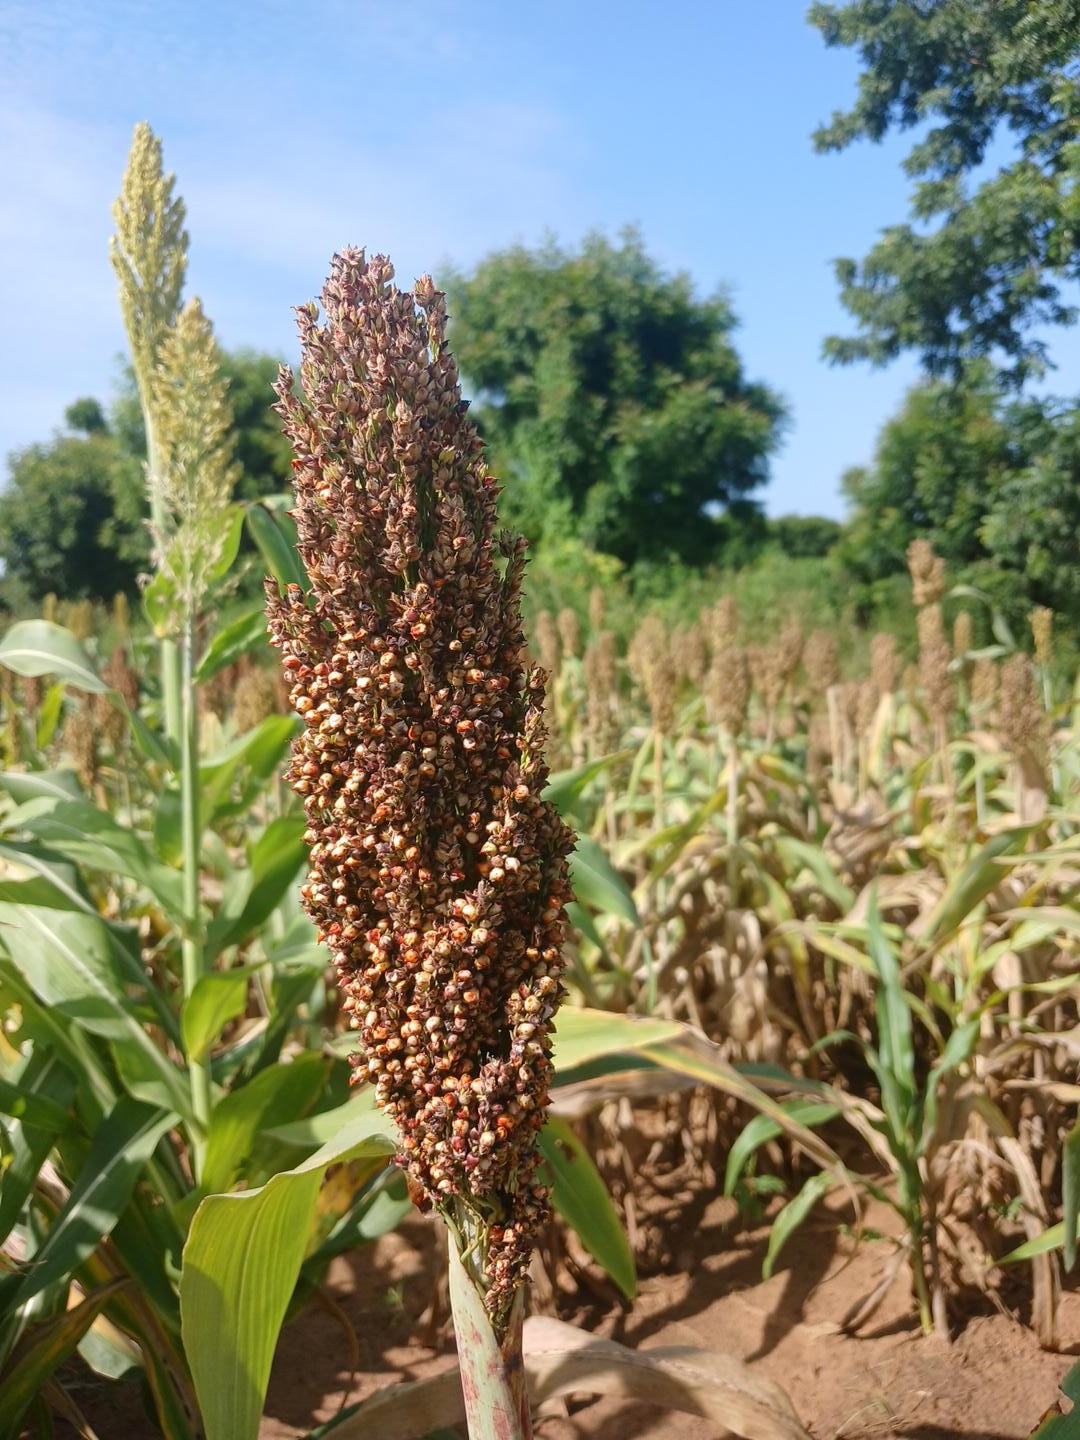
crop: sorghum
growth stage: maturity
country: Senegal
